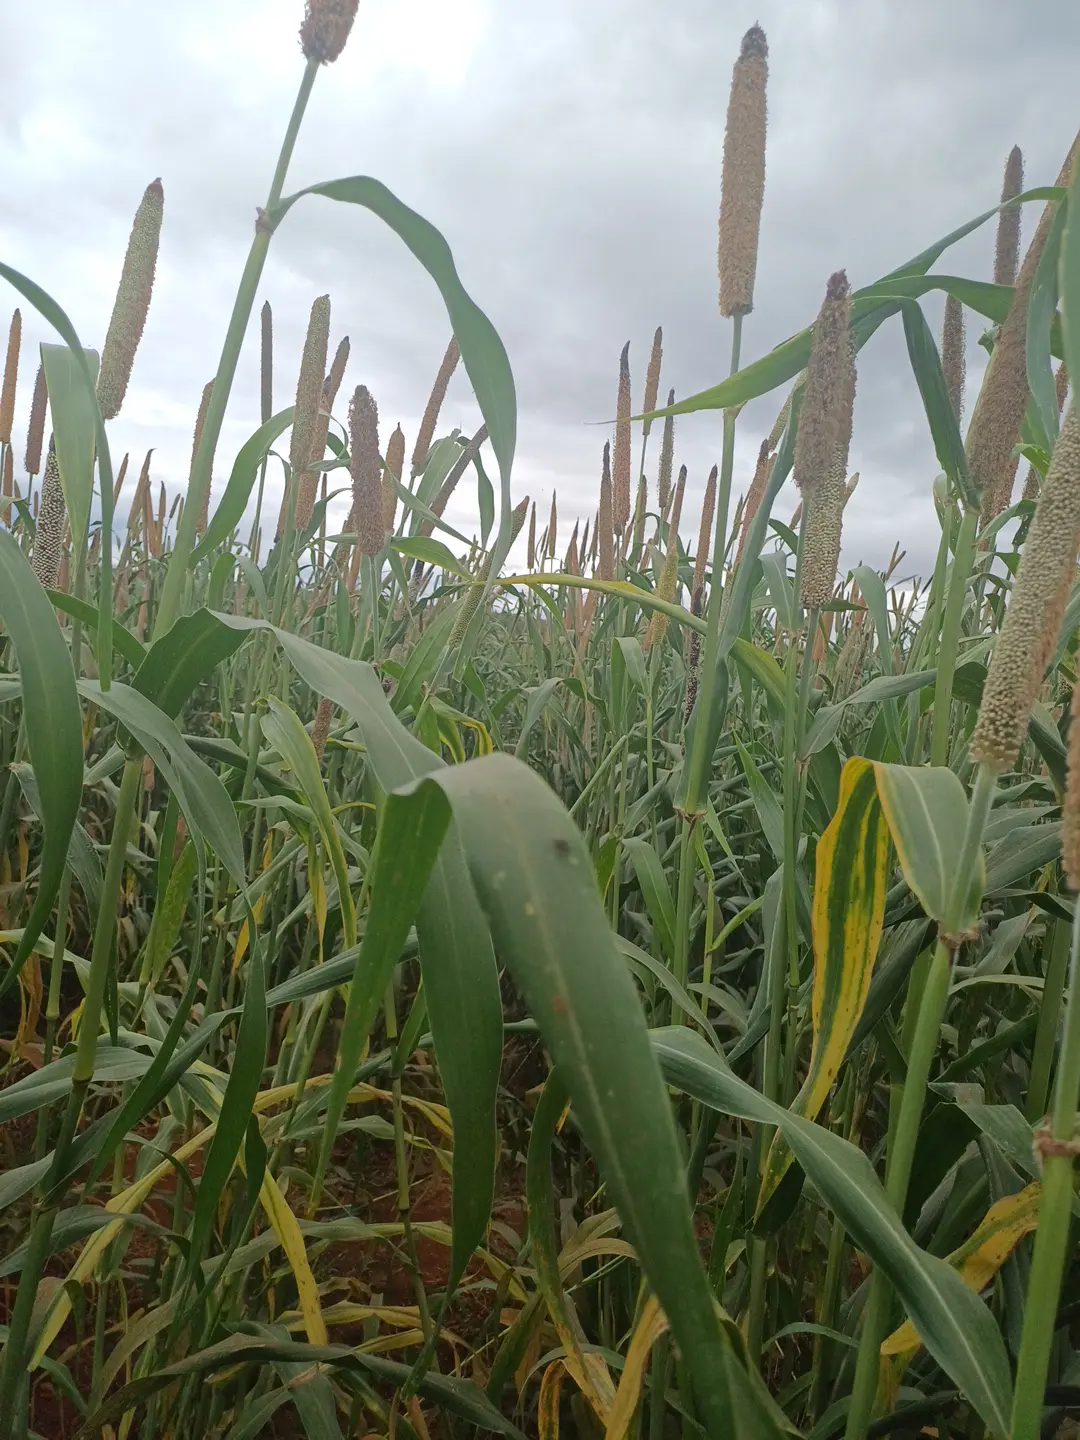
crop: pearl millet
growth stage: flowering
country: Kenya
